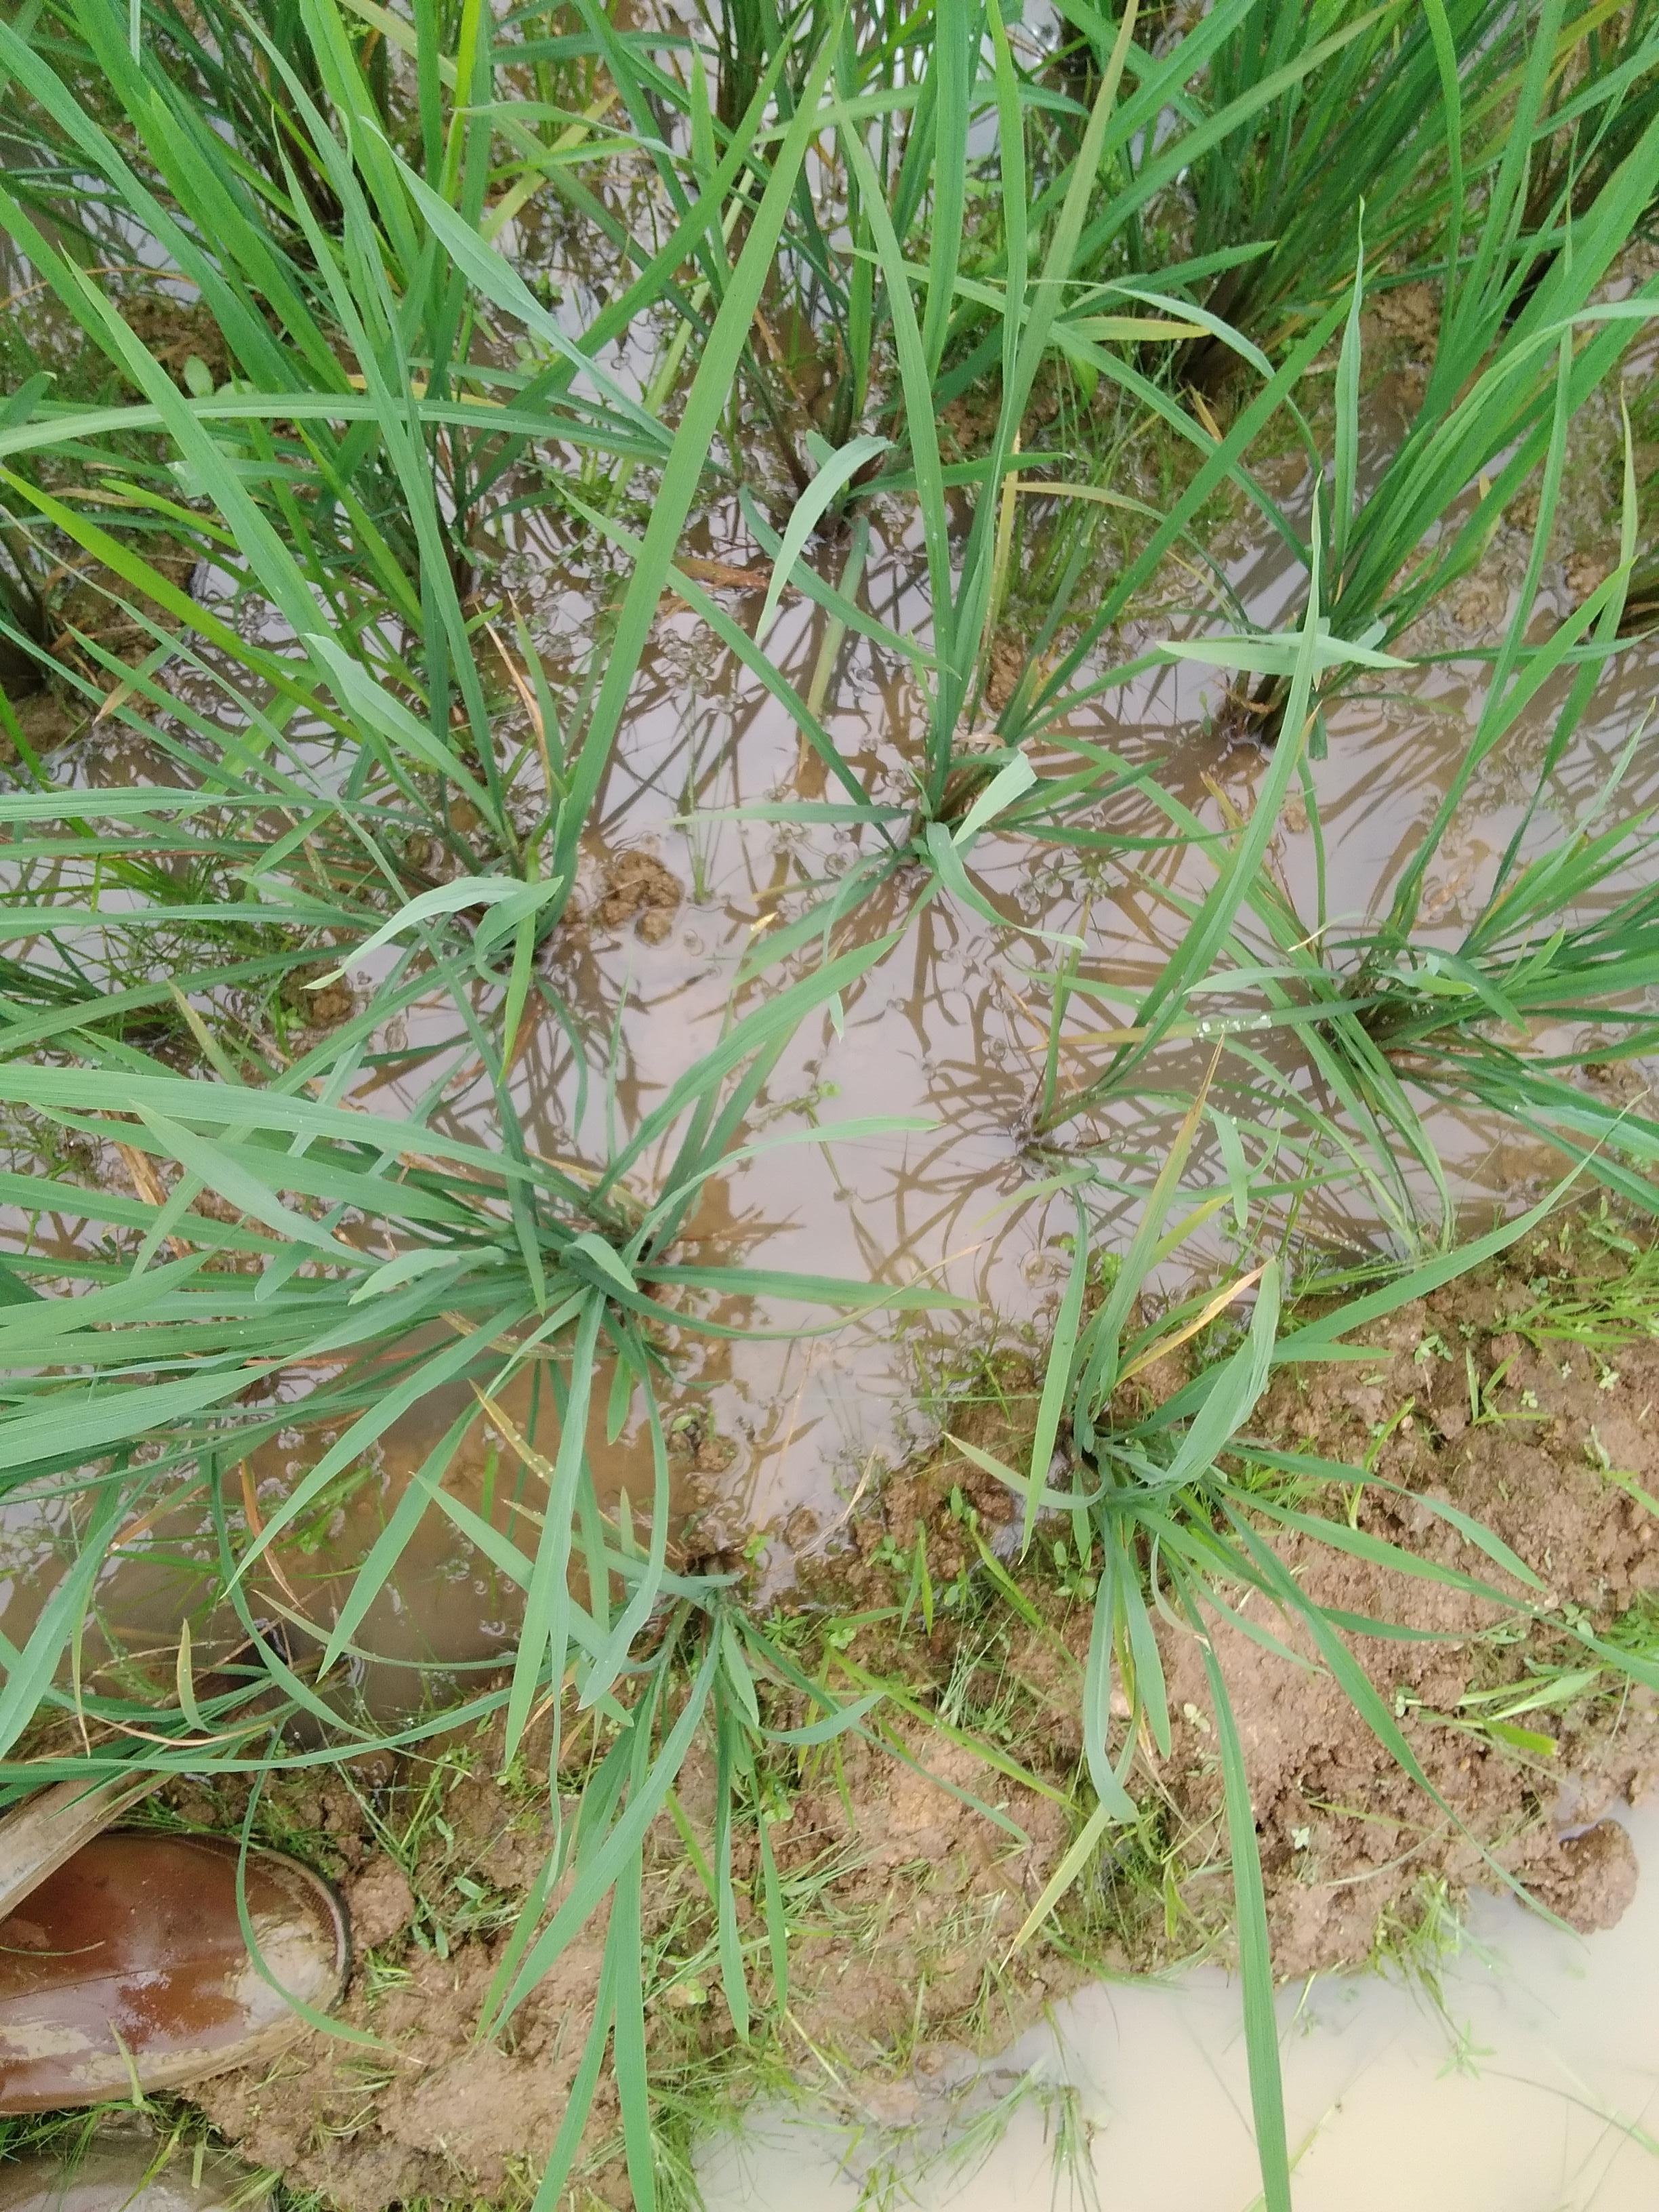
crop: rice
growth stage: vegetative
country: Nigeria
